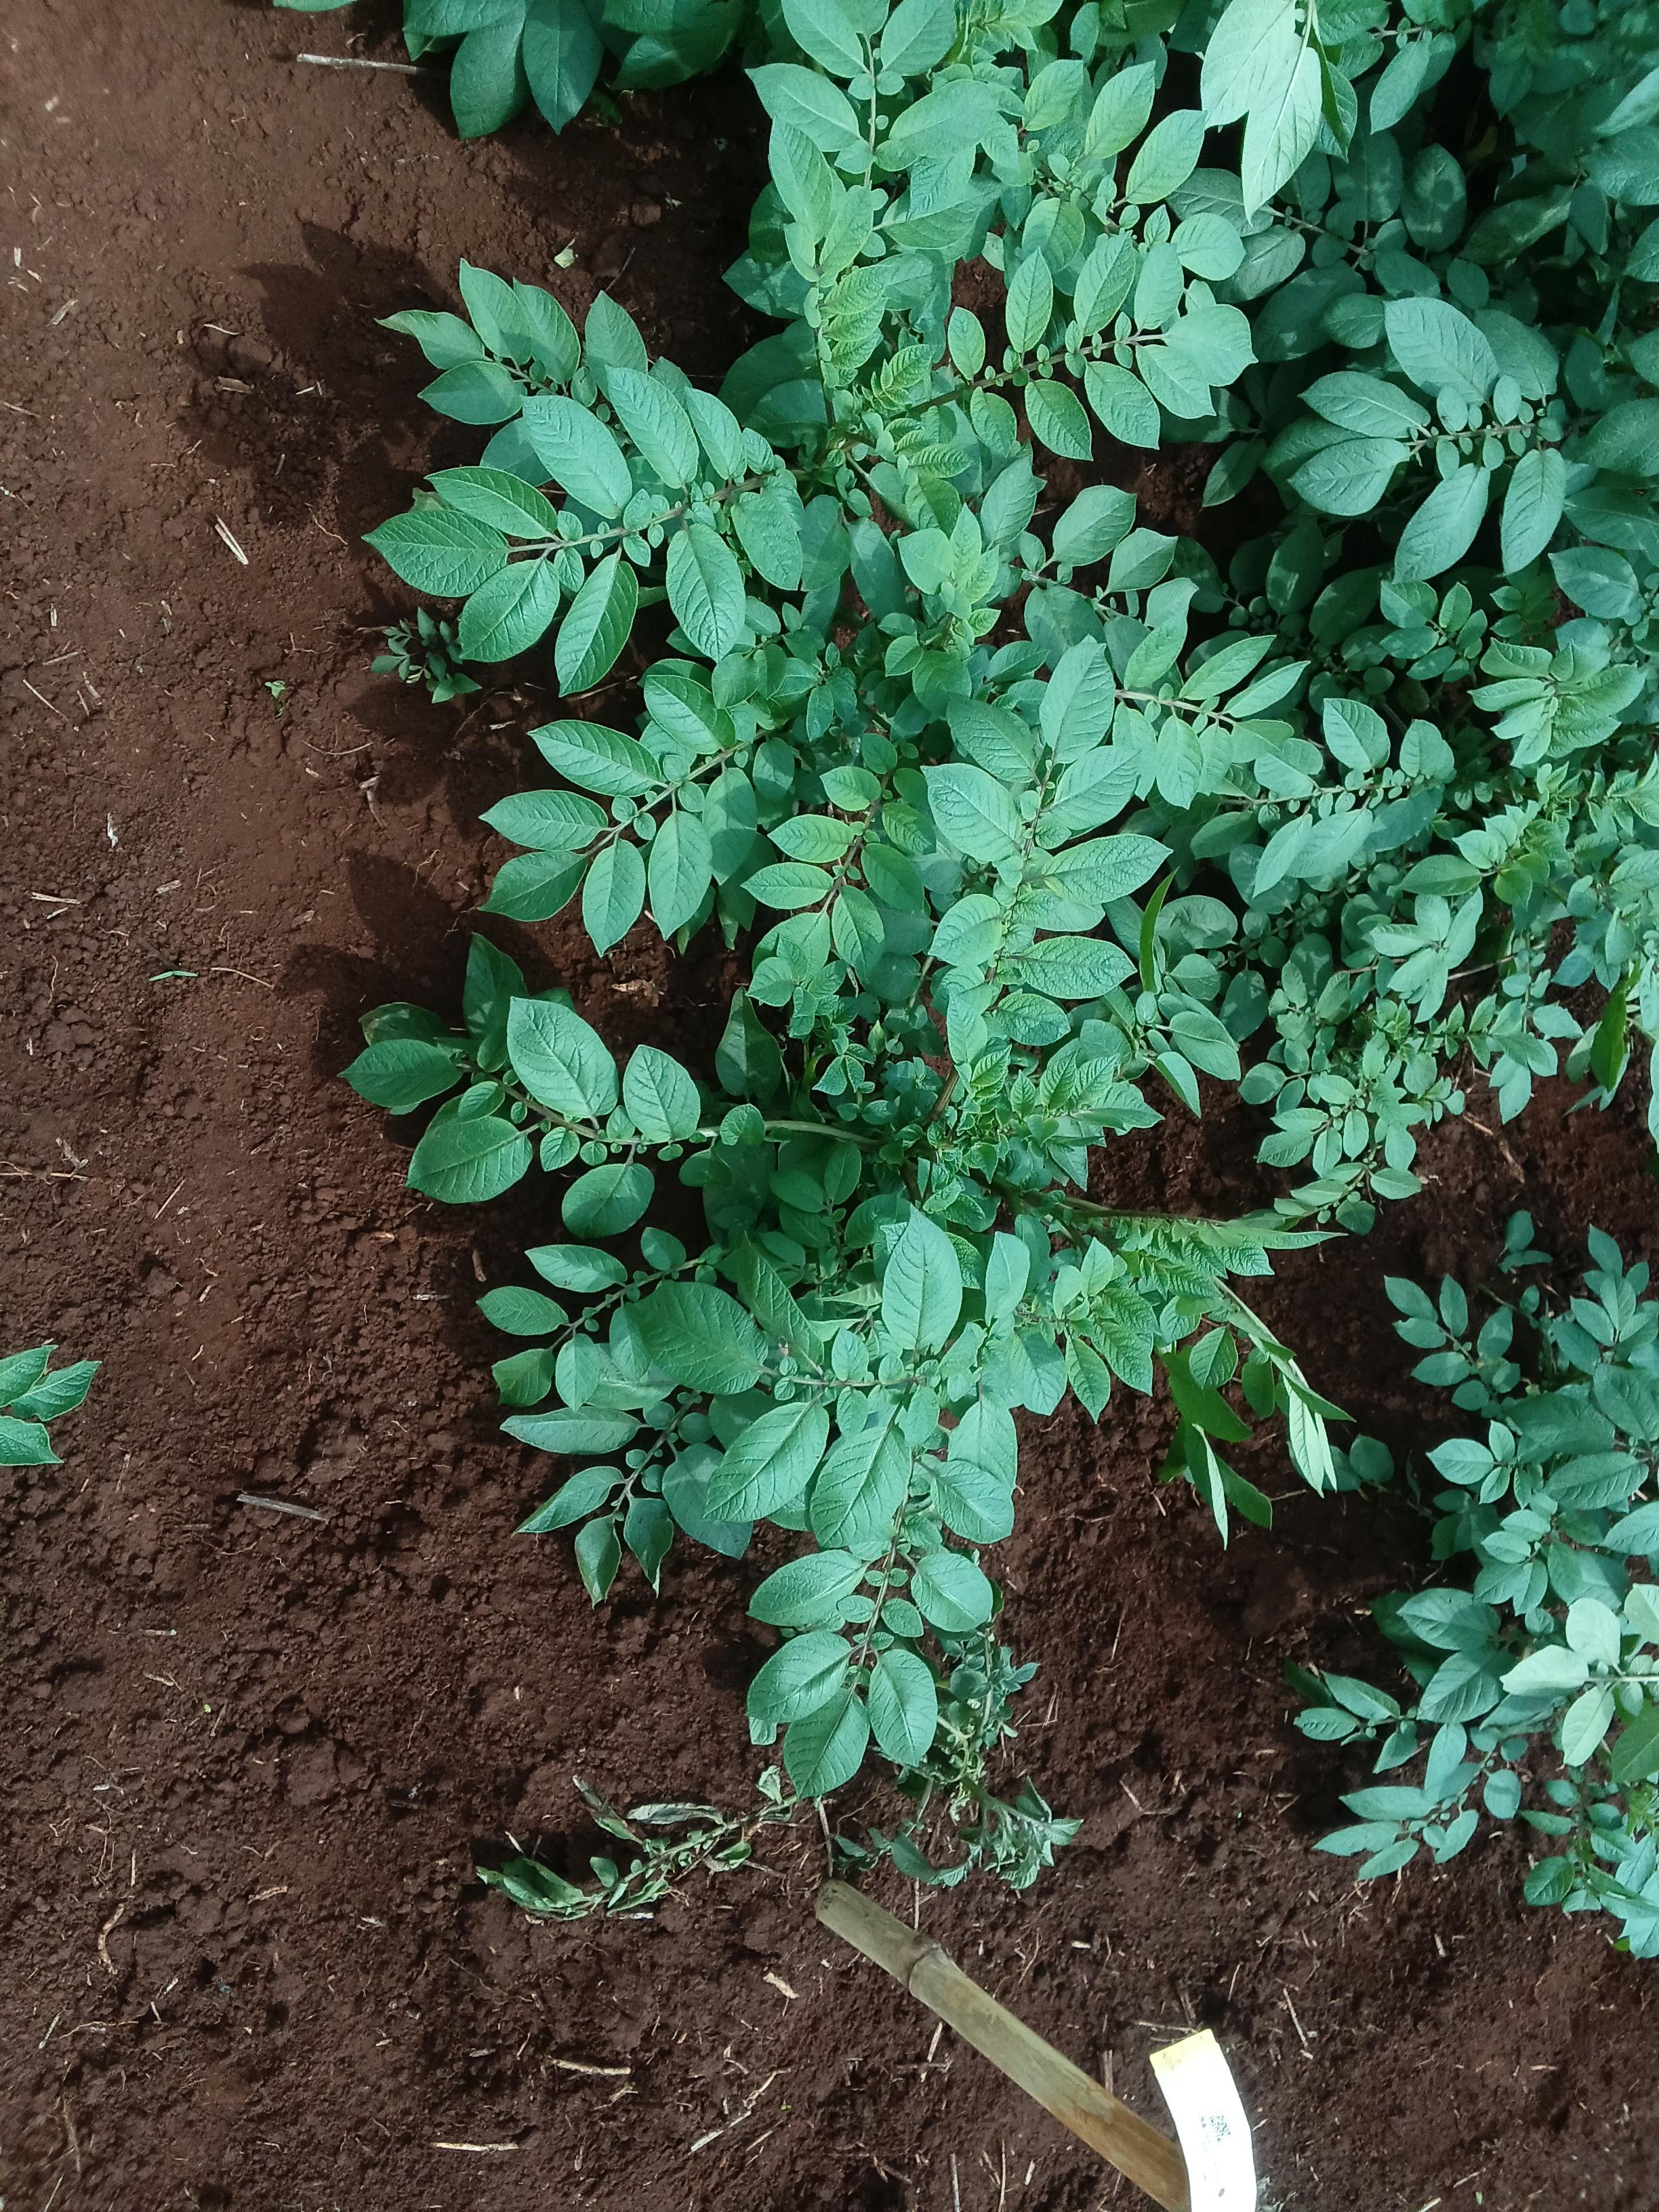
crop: potato
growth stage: vegetative
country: Kenya
